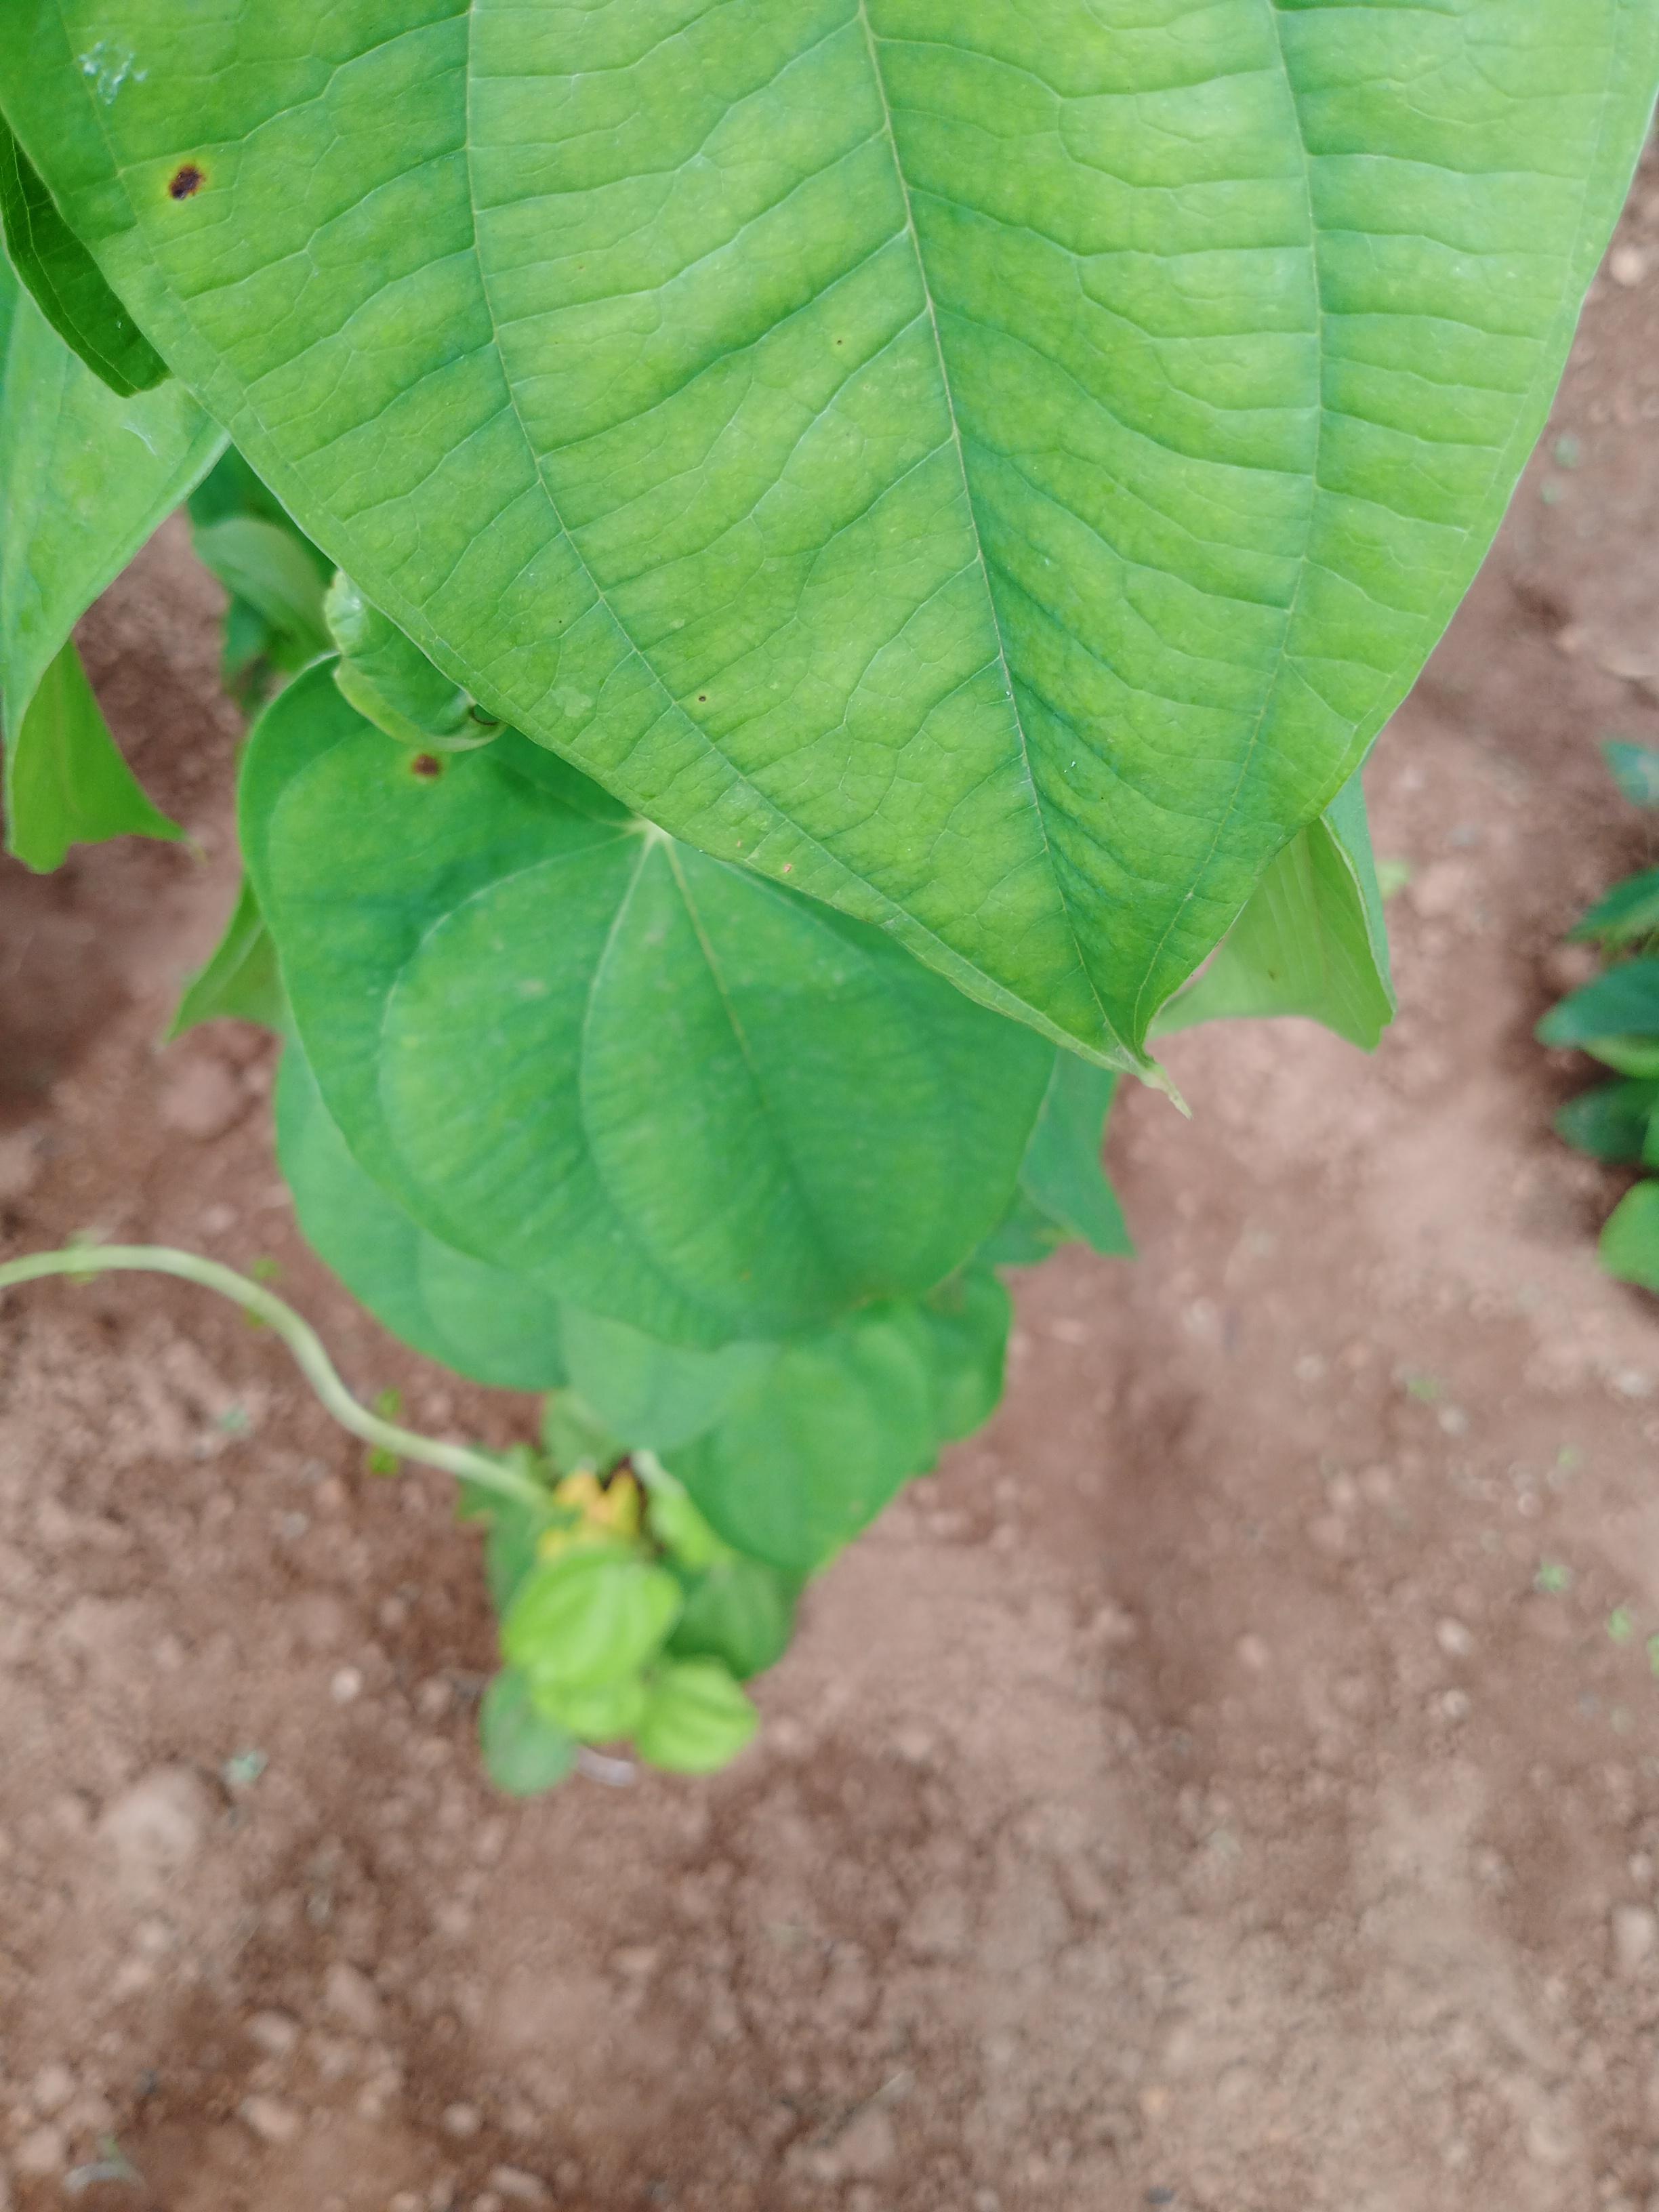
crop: yam
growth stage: vegetative
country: Nigeria
